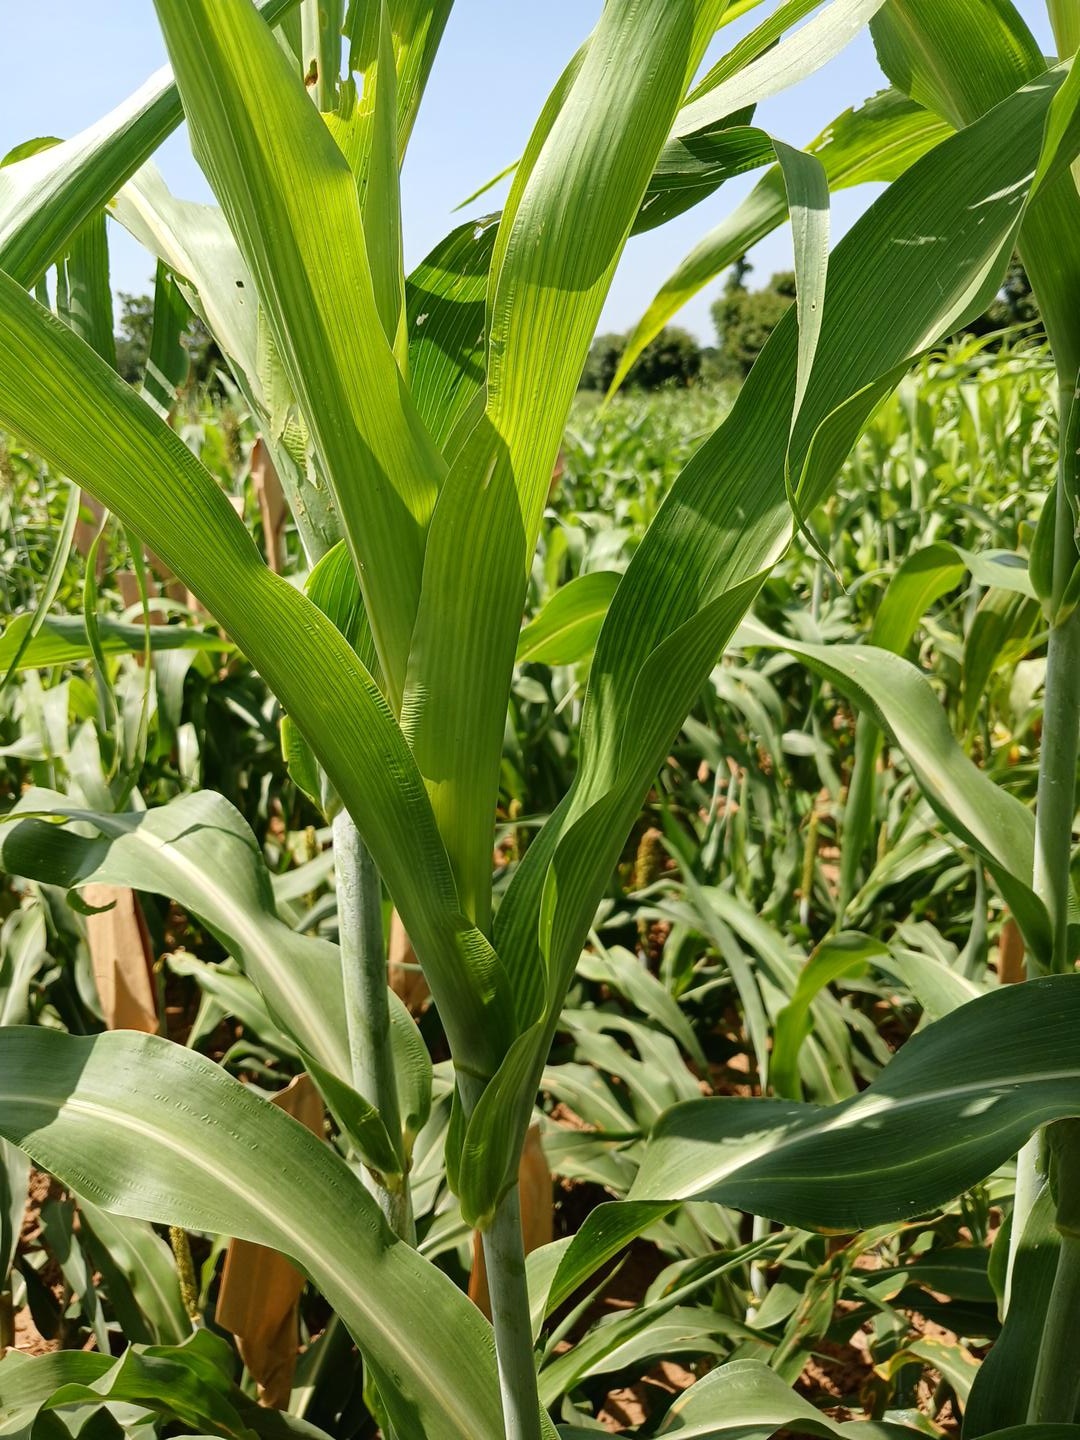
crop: sorghum
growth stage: vegetative
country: Senegal
